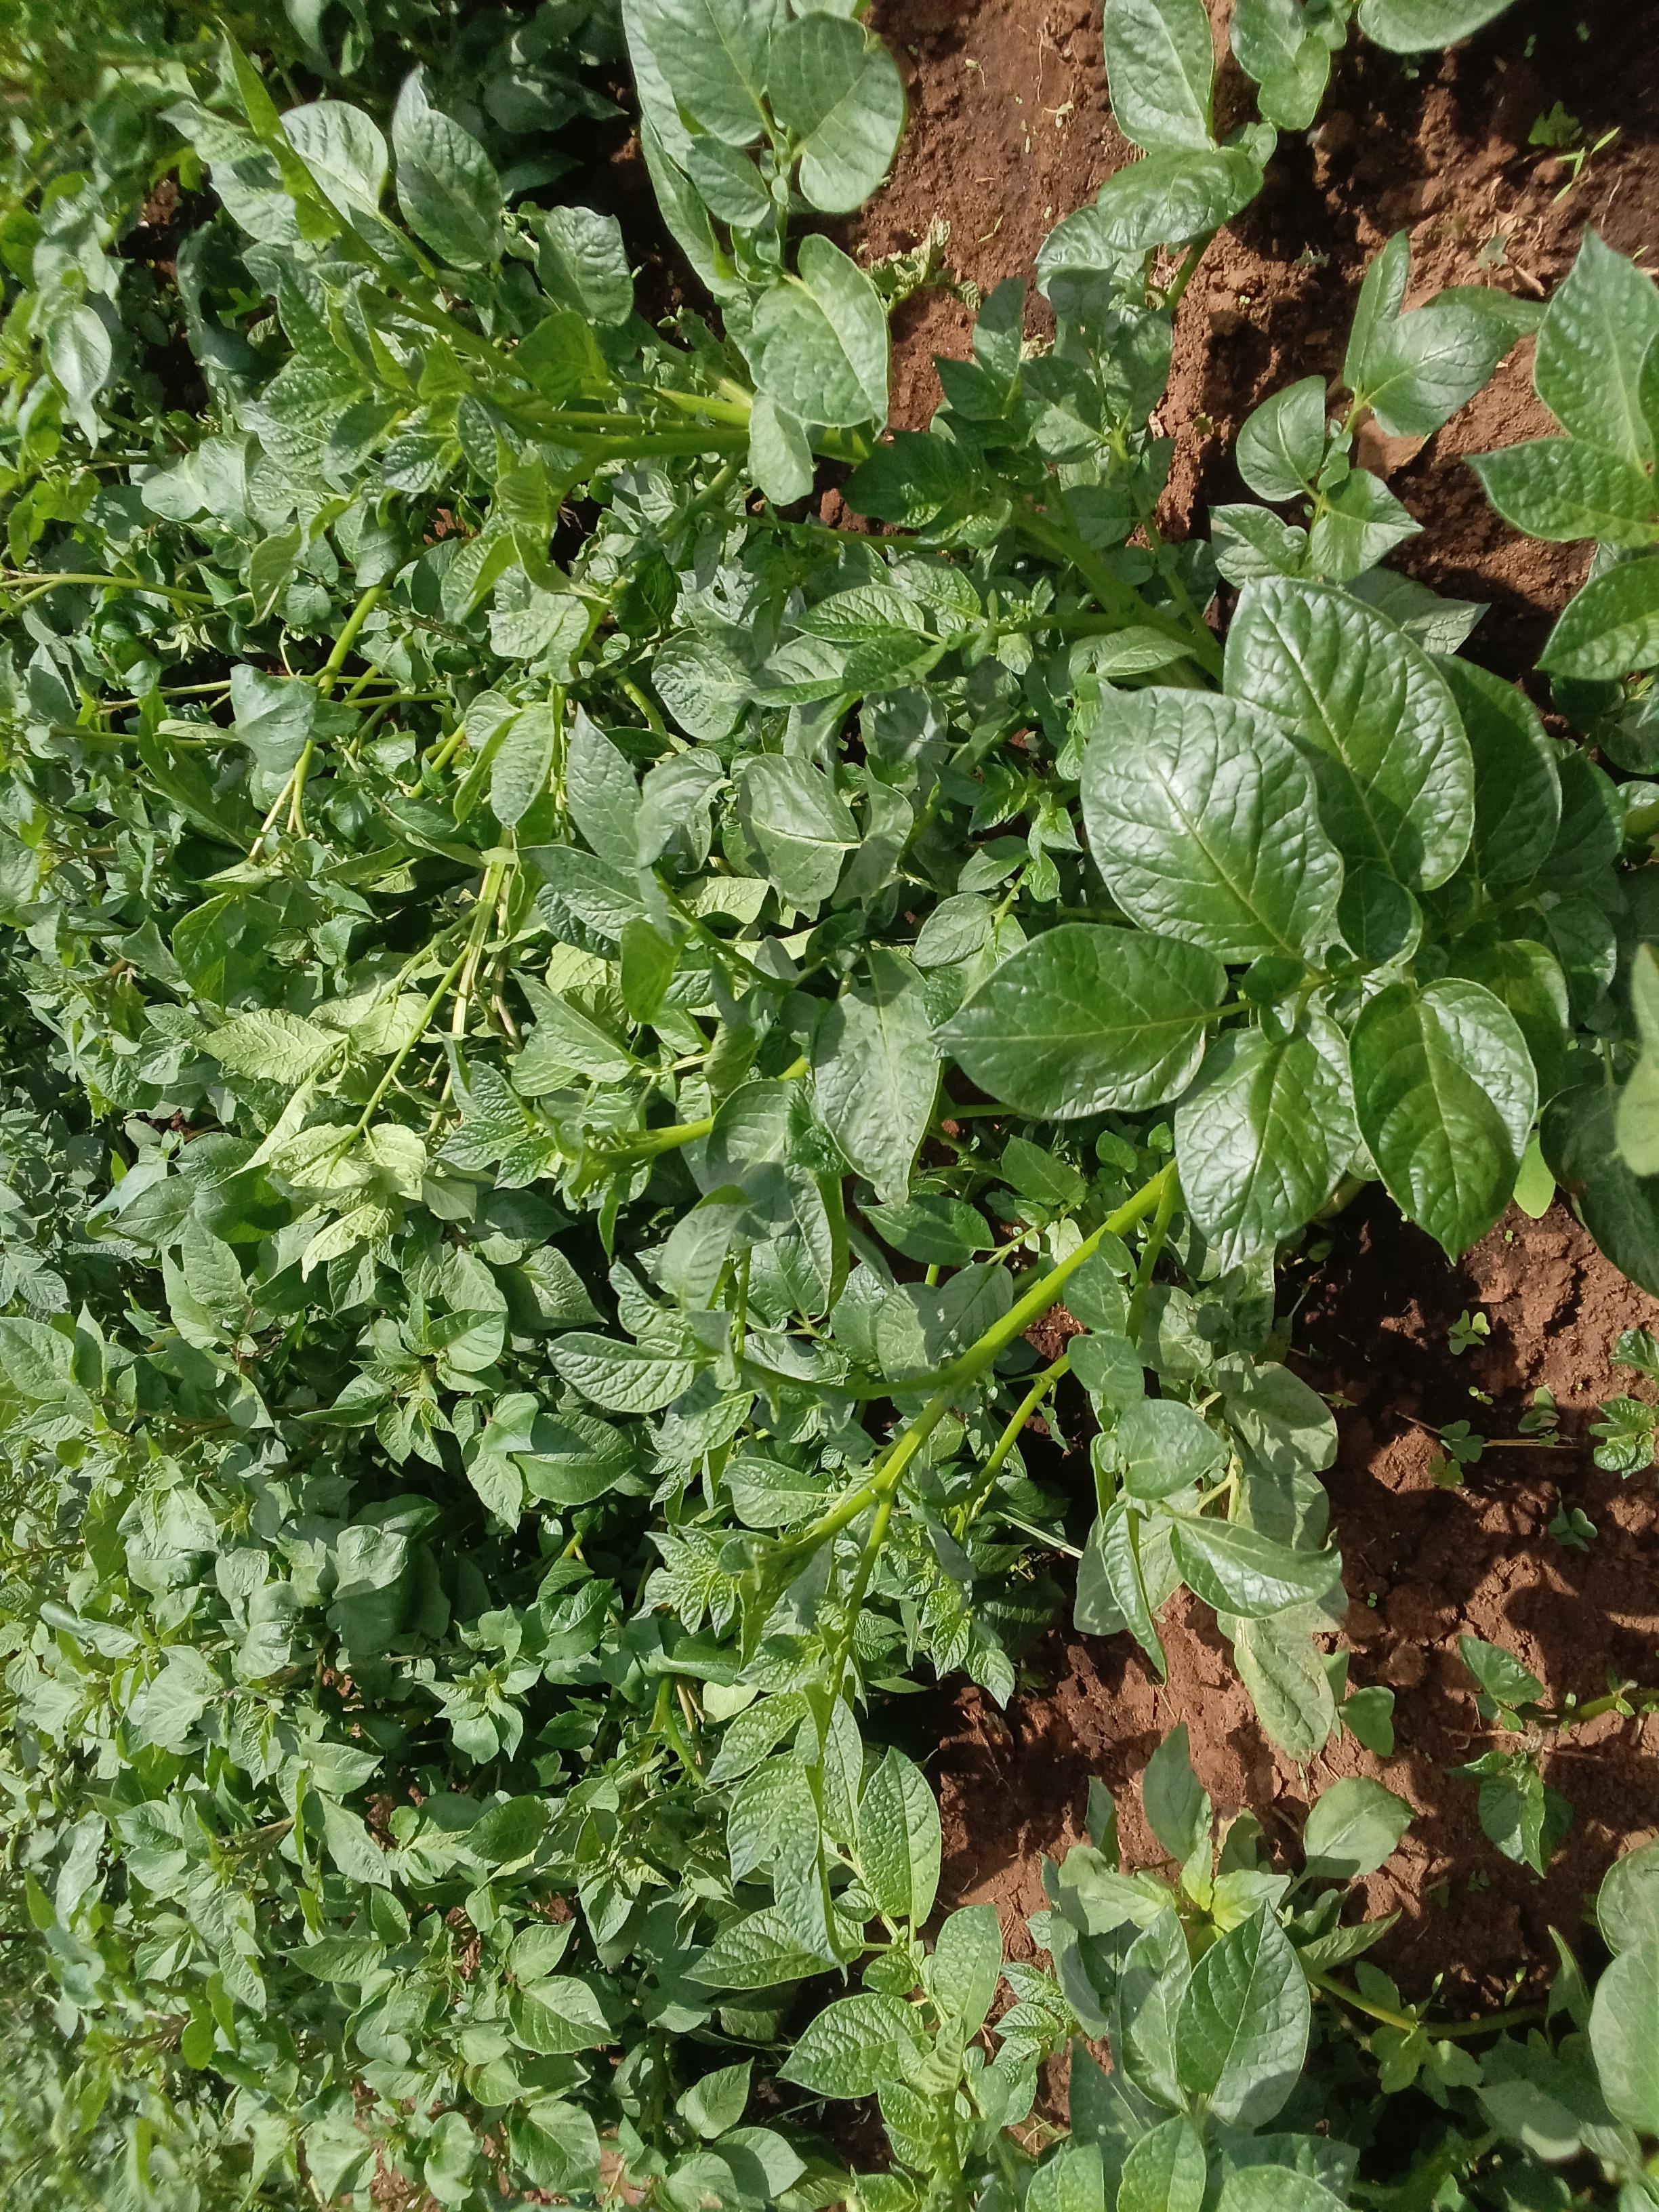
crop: potato
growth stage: vegetative
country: Kenya
